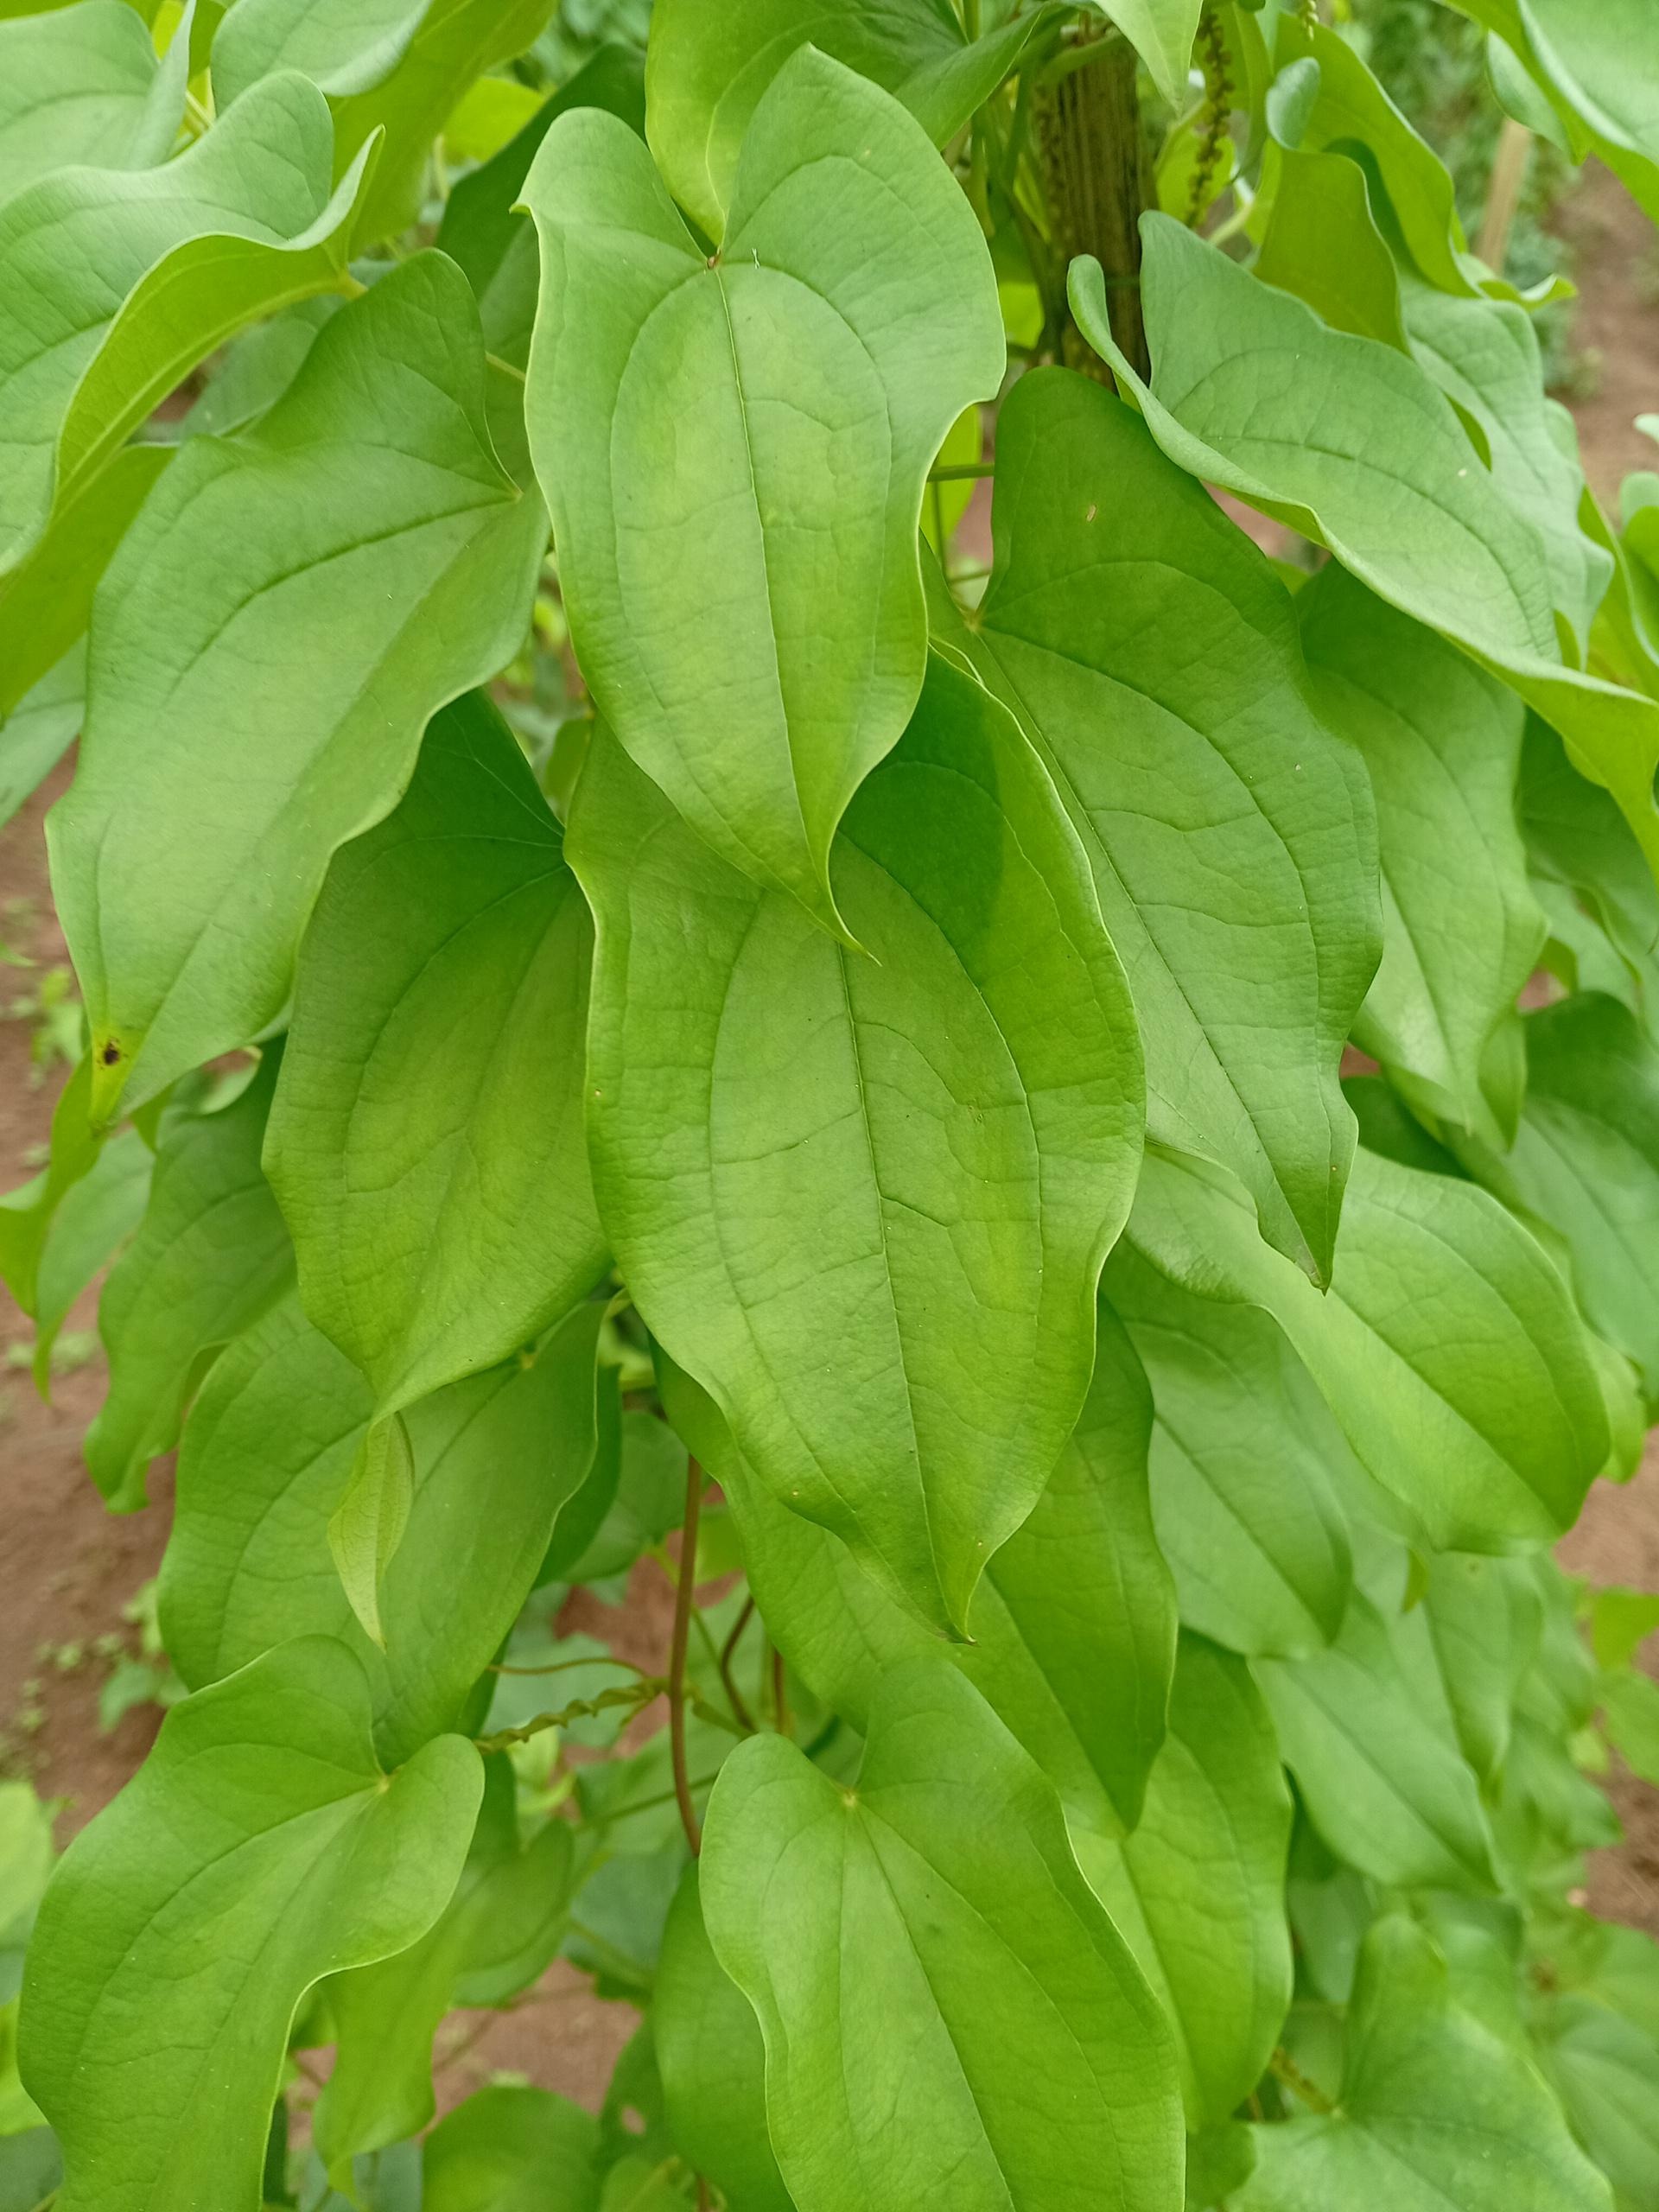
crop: yam
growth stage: flowering
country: Nigeria
